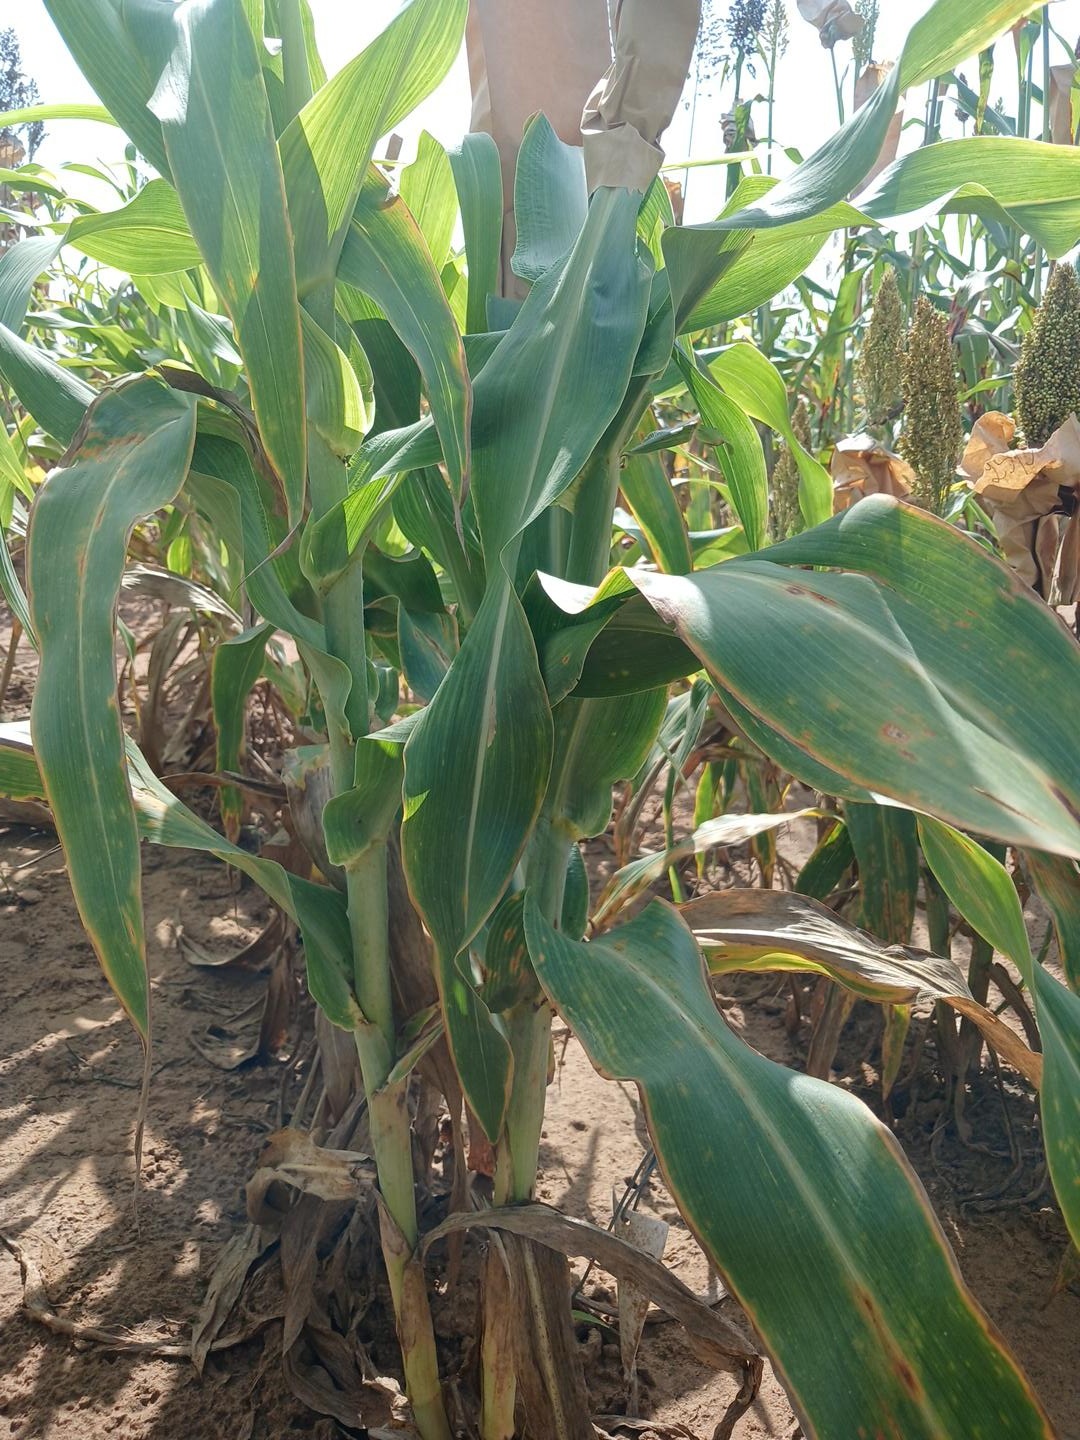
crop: sorghum
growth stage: vegetative
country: Senegal
